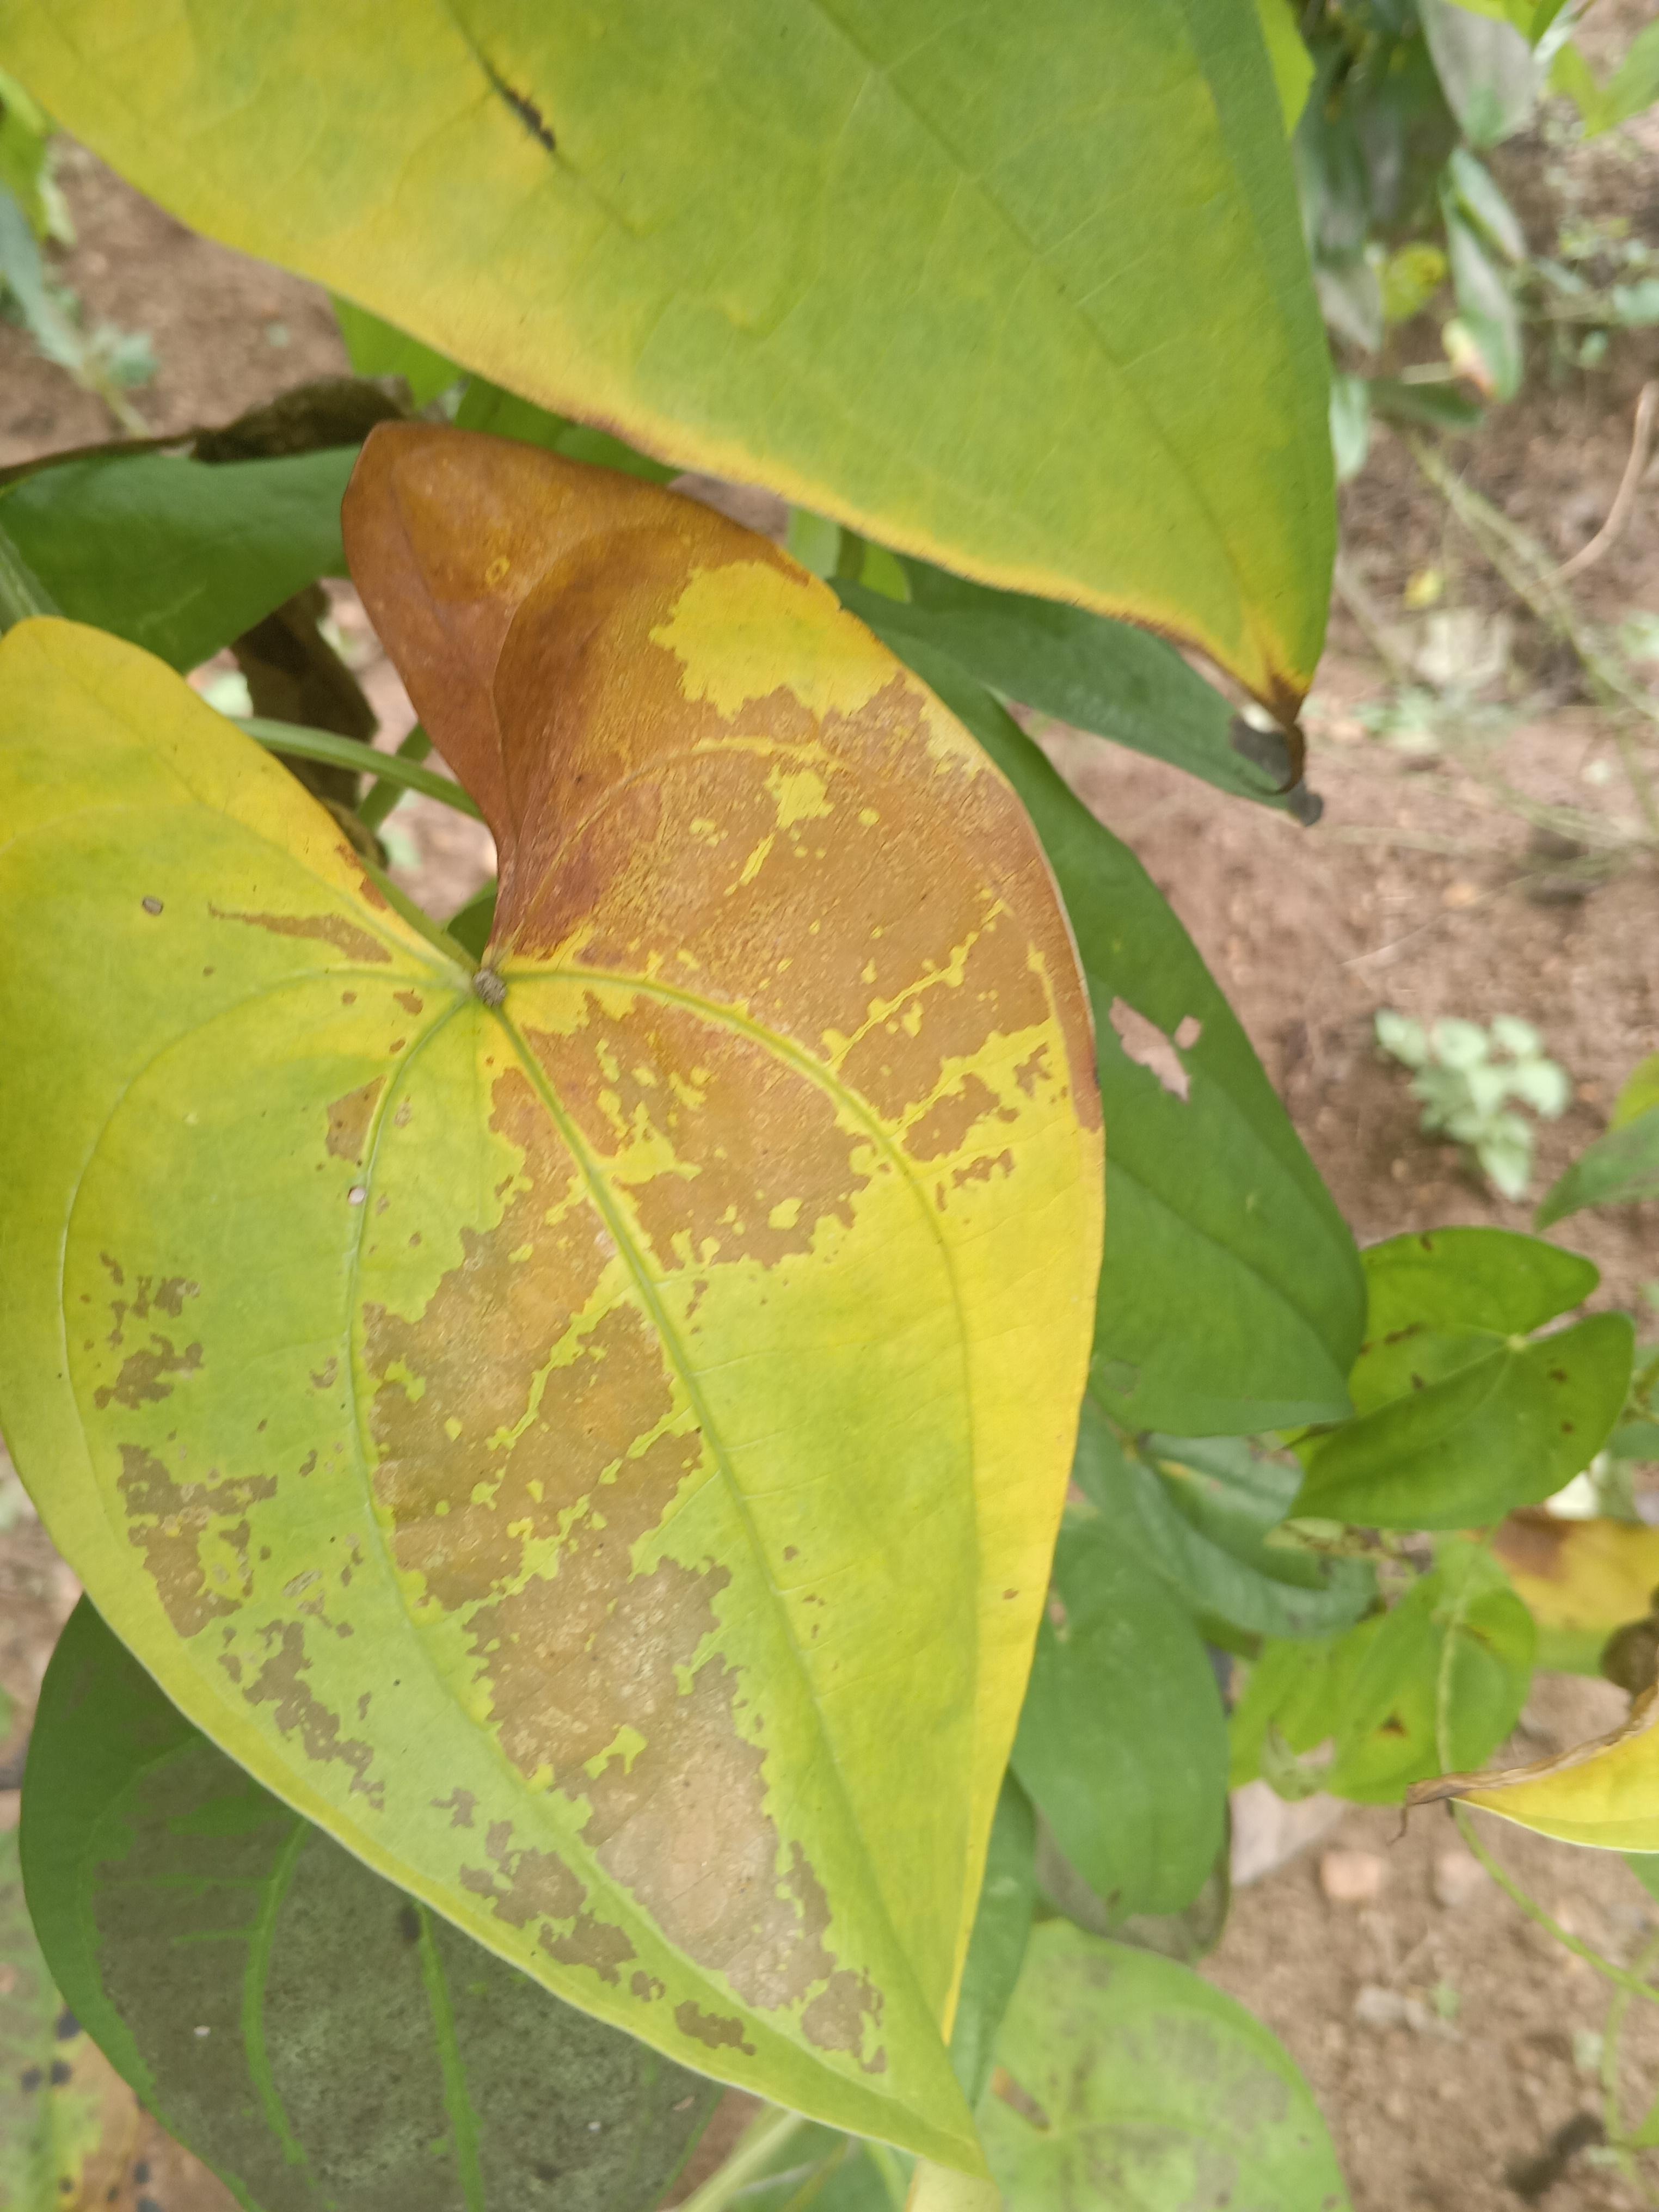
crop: yam
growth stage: vegetative
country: Nigeria
